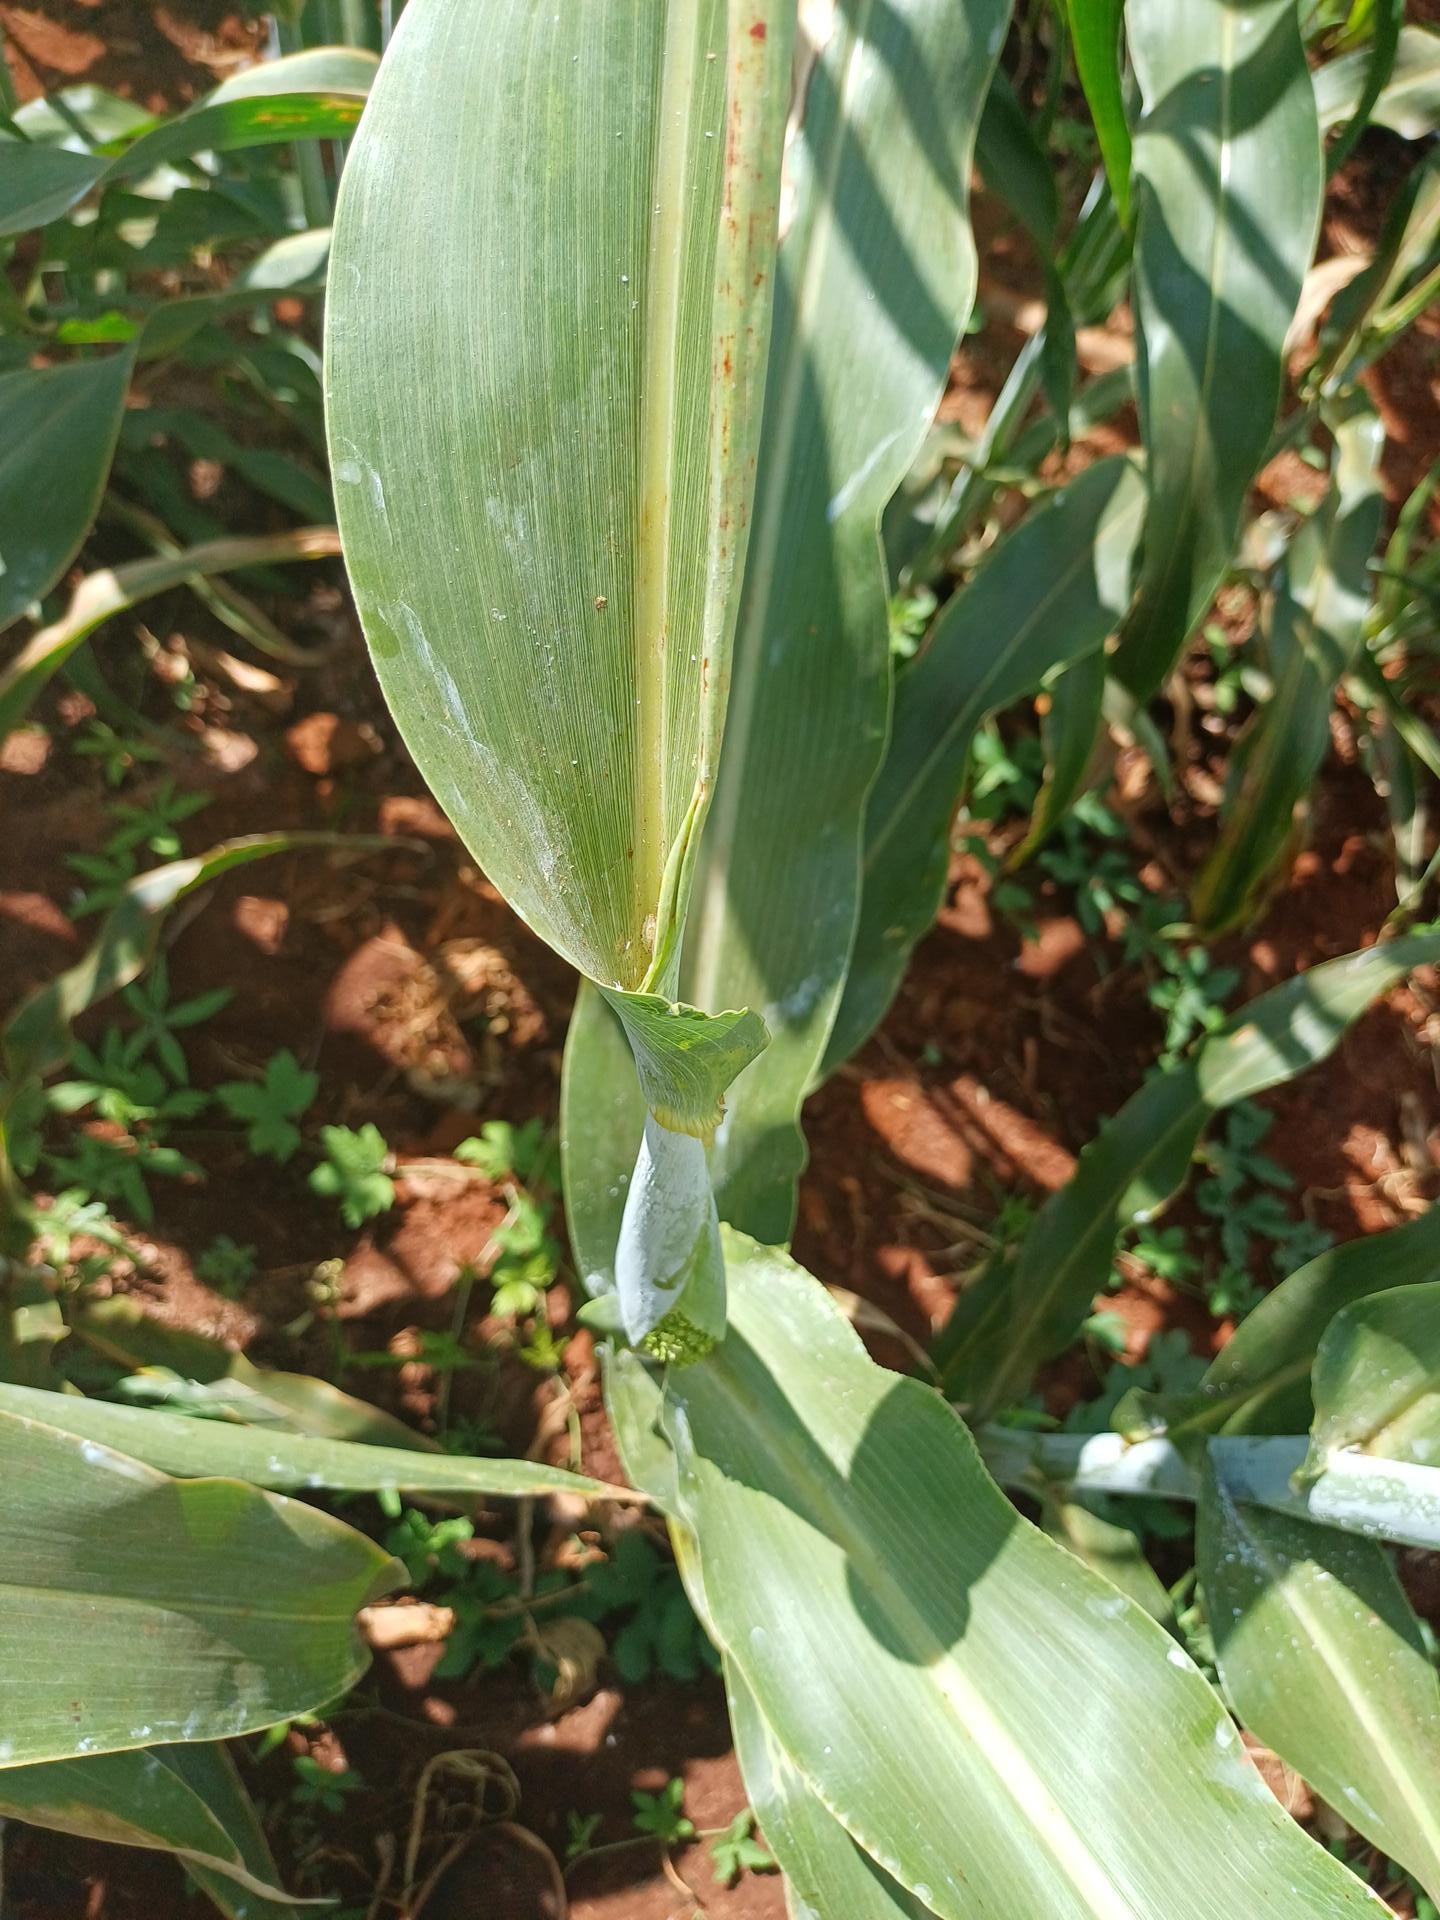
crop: sorghum
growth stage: heading tuber
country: Kenya
